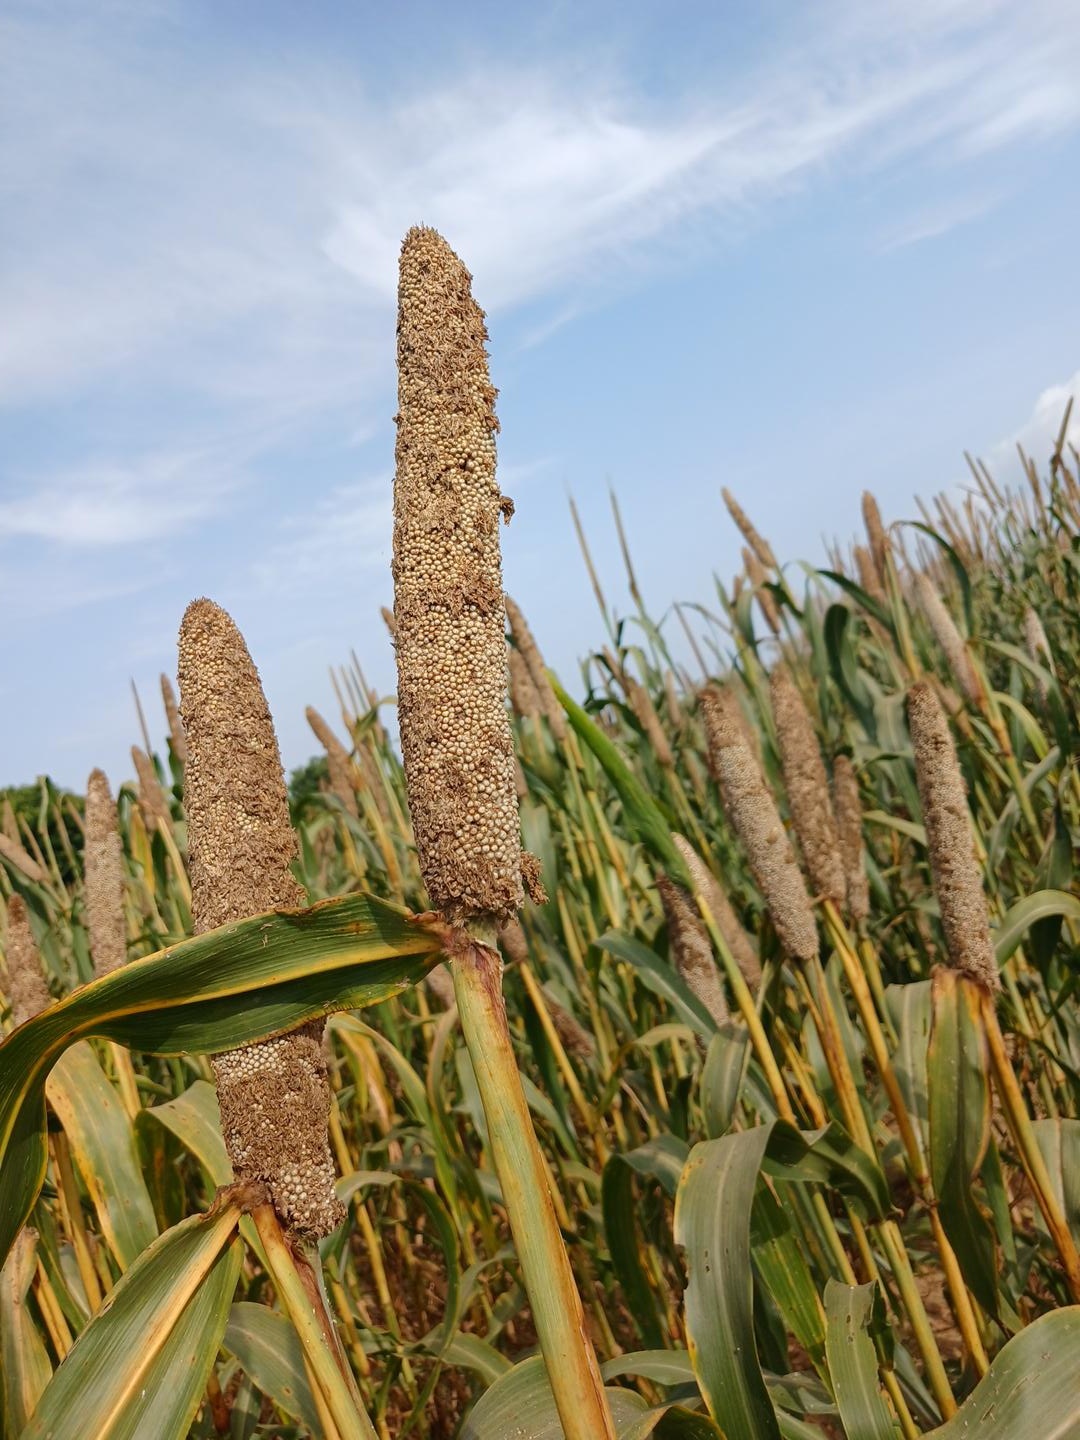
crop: pearl millet
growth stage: maturity
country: Senegal
